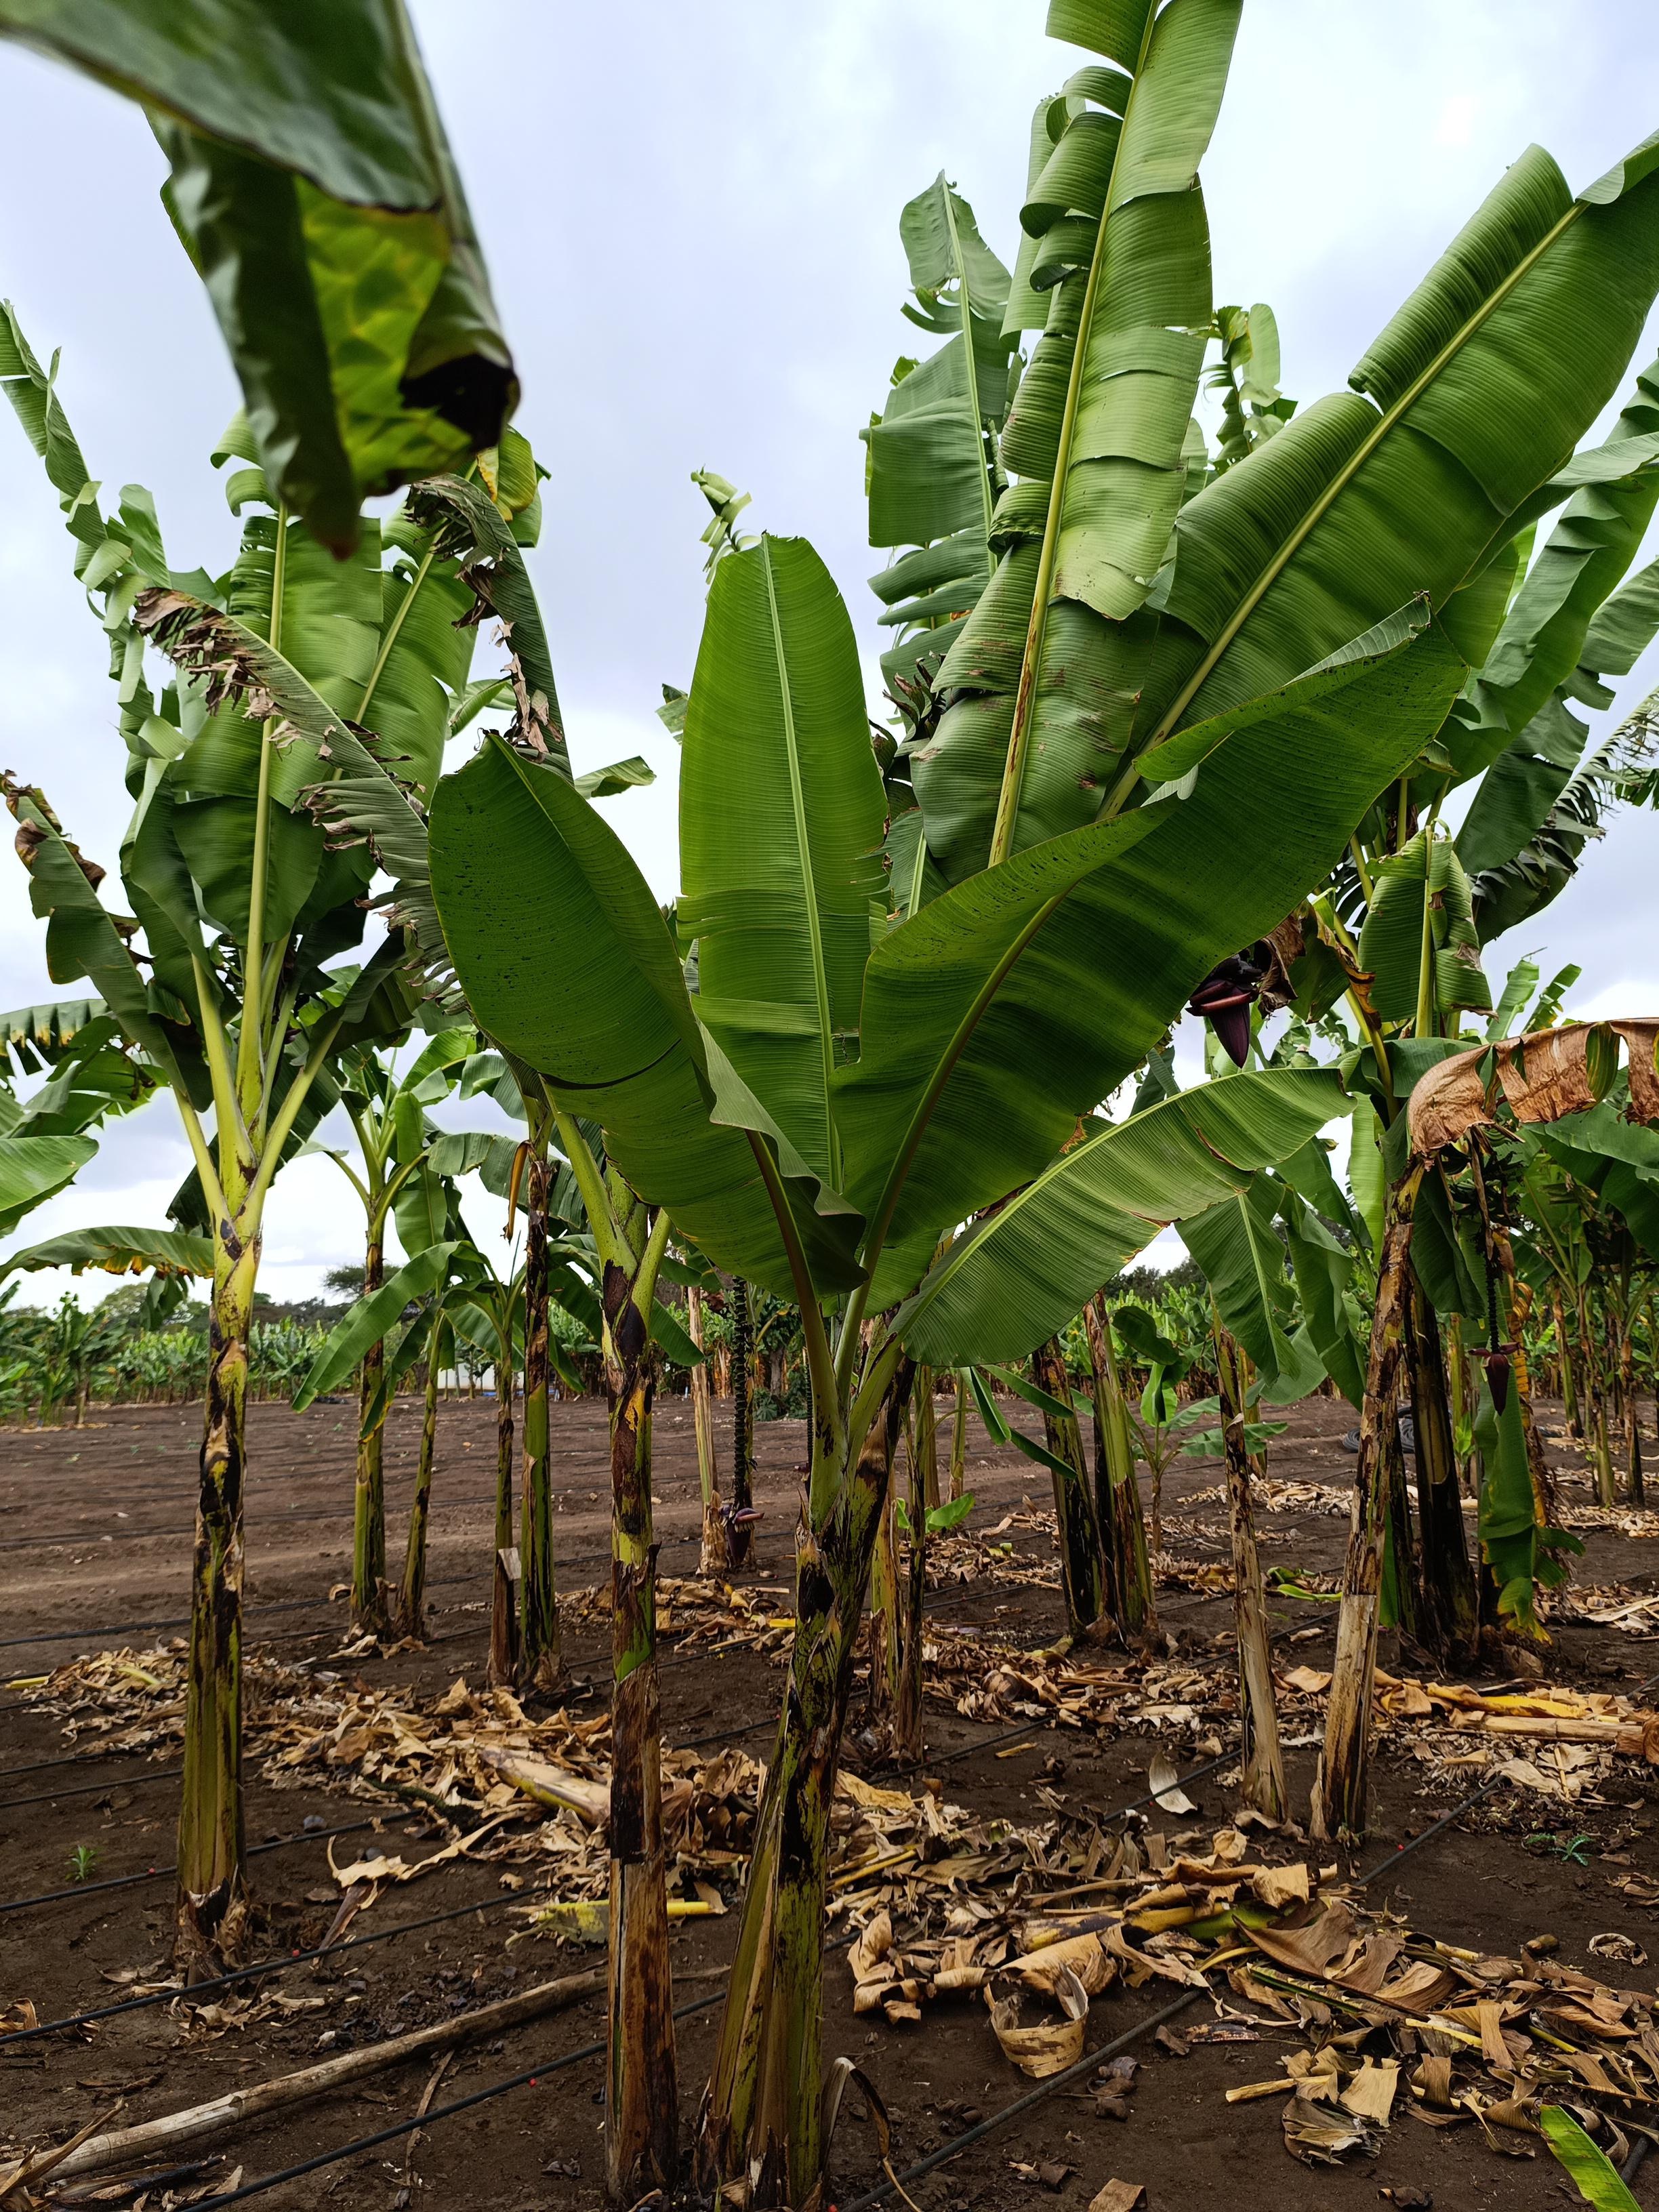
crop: banana
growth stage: development fruit
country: Tanzania
